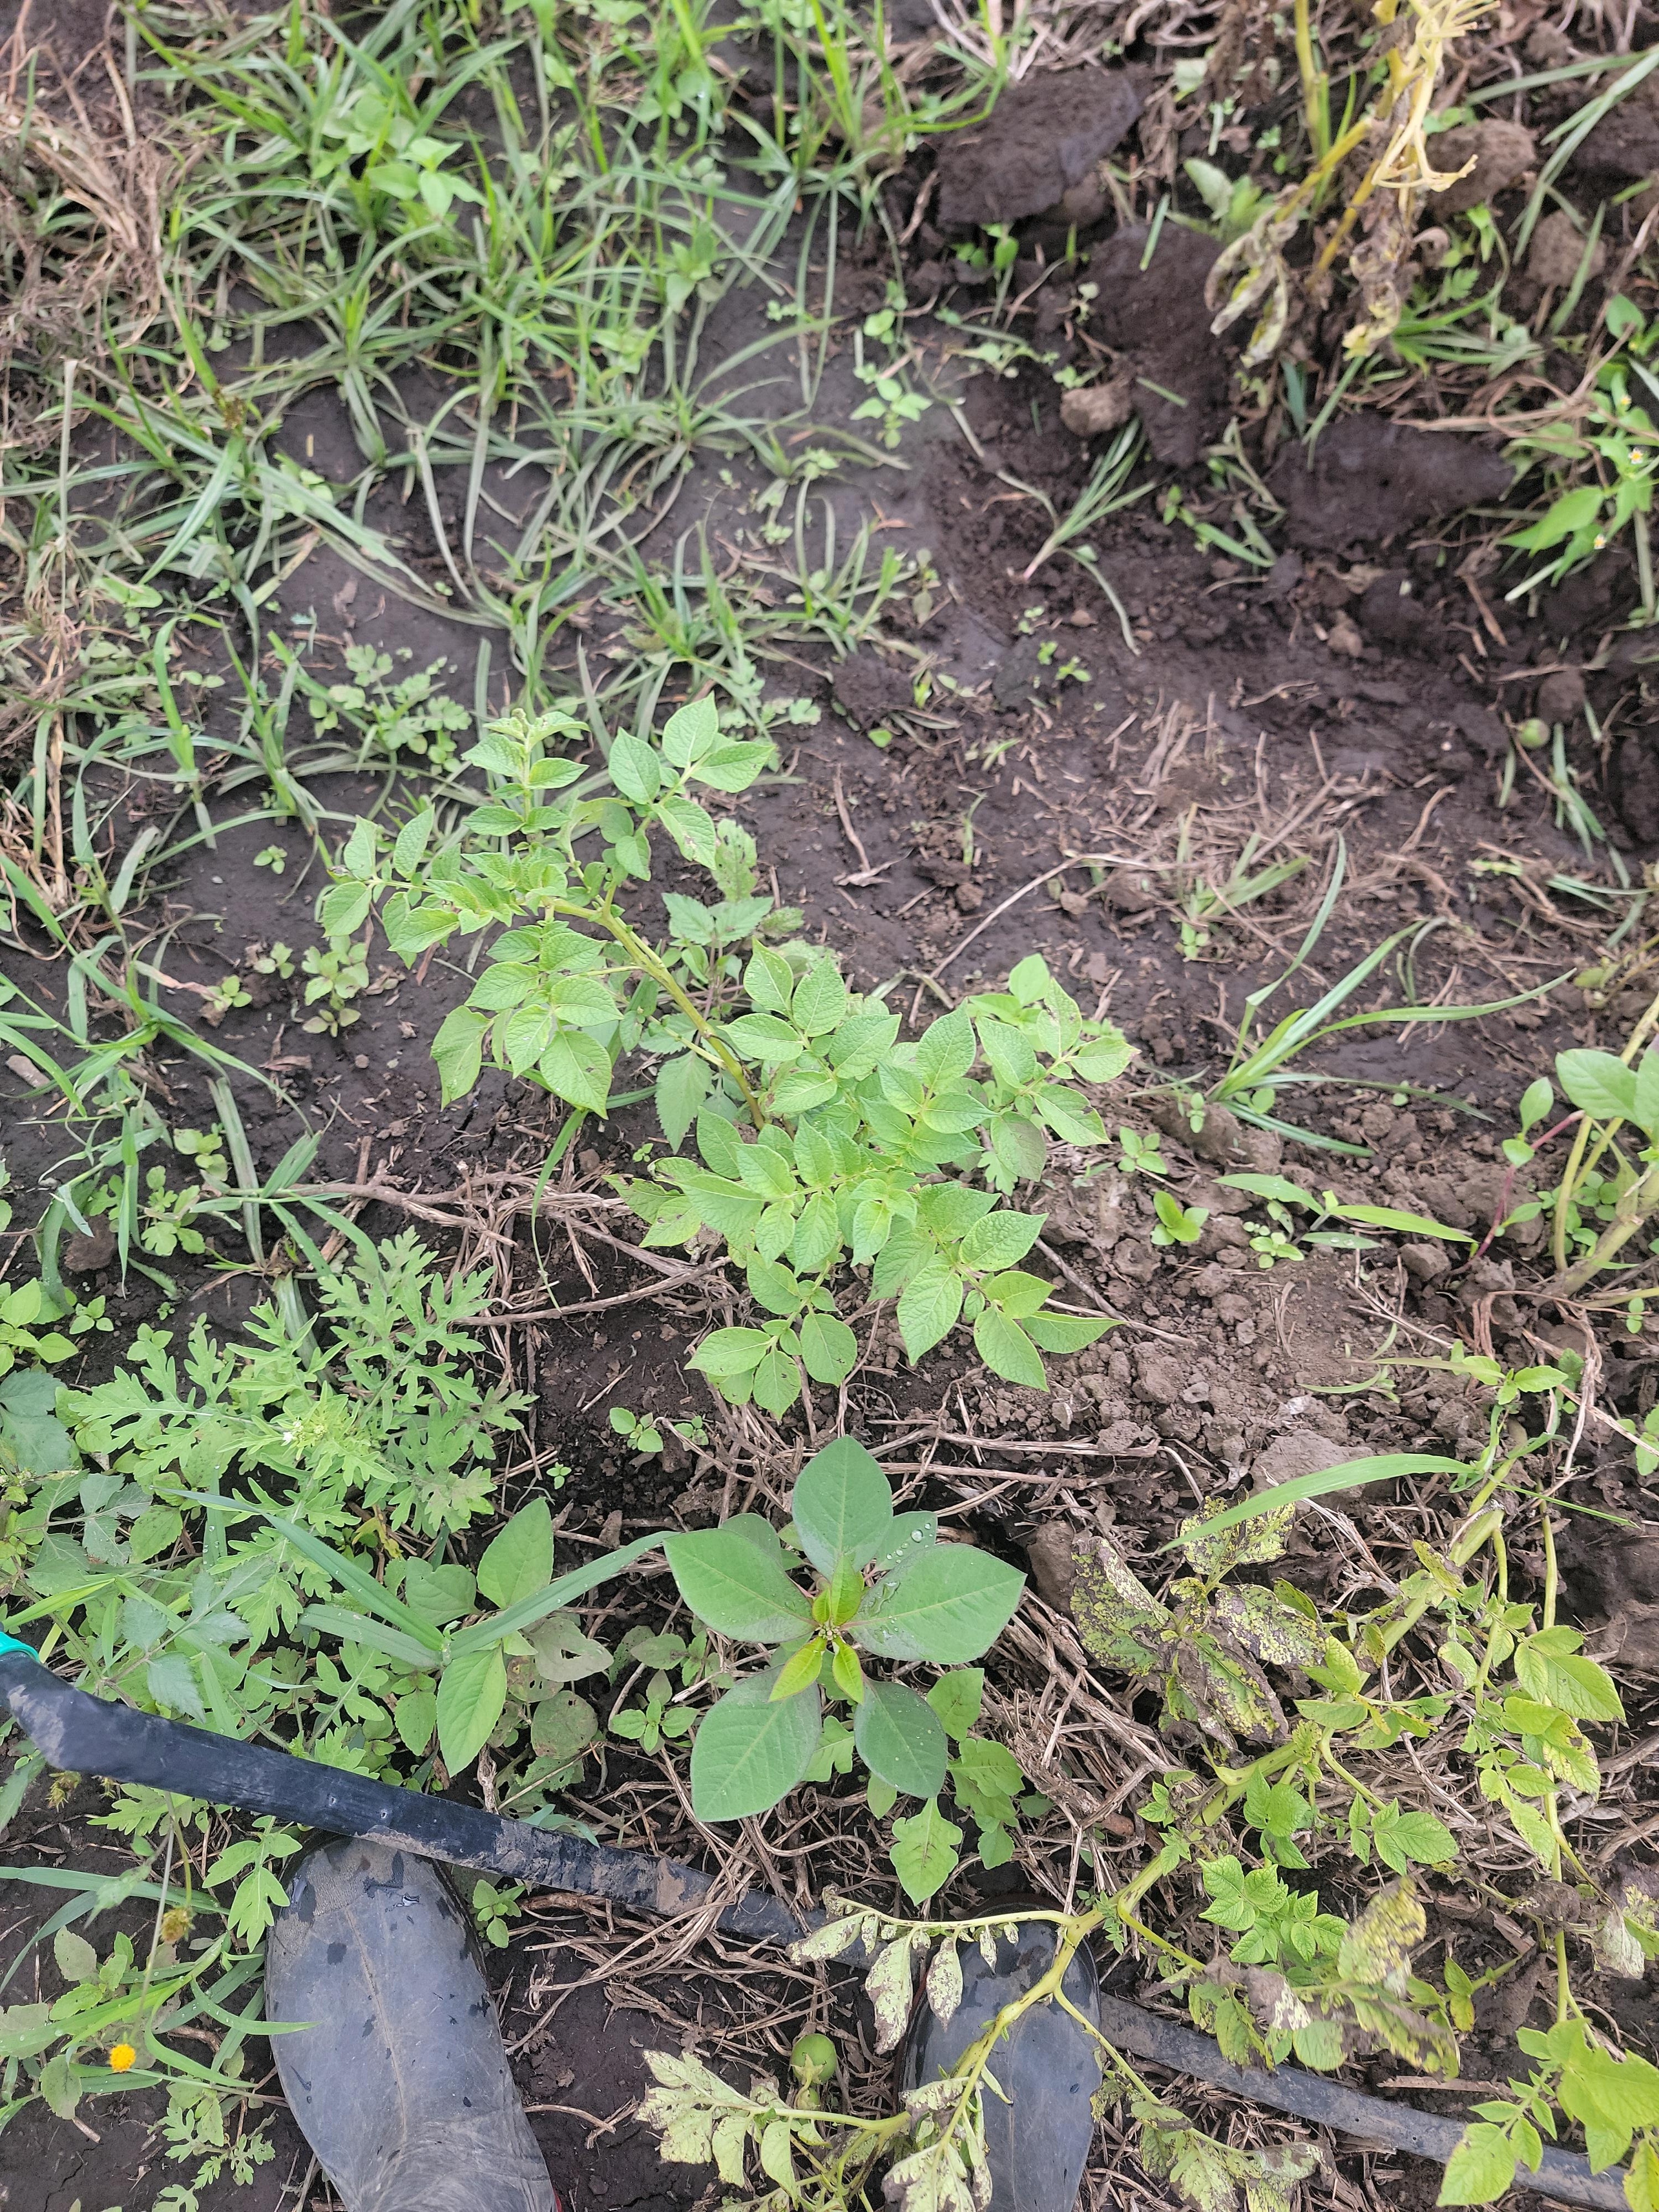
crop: potato
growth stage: flowering
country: Tanzania
